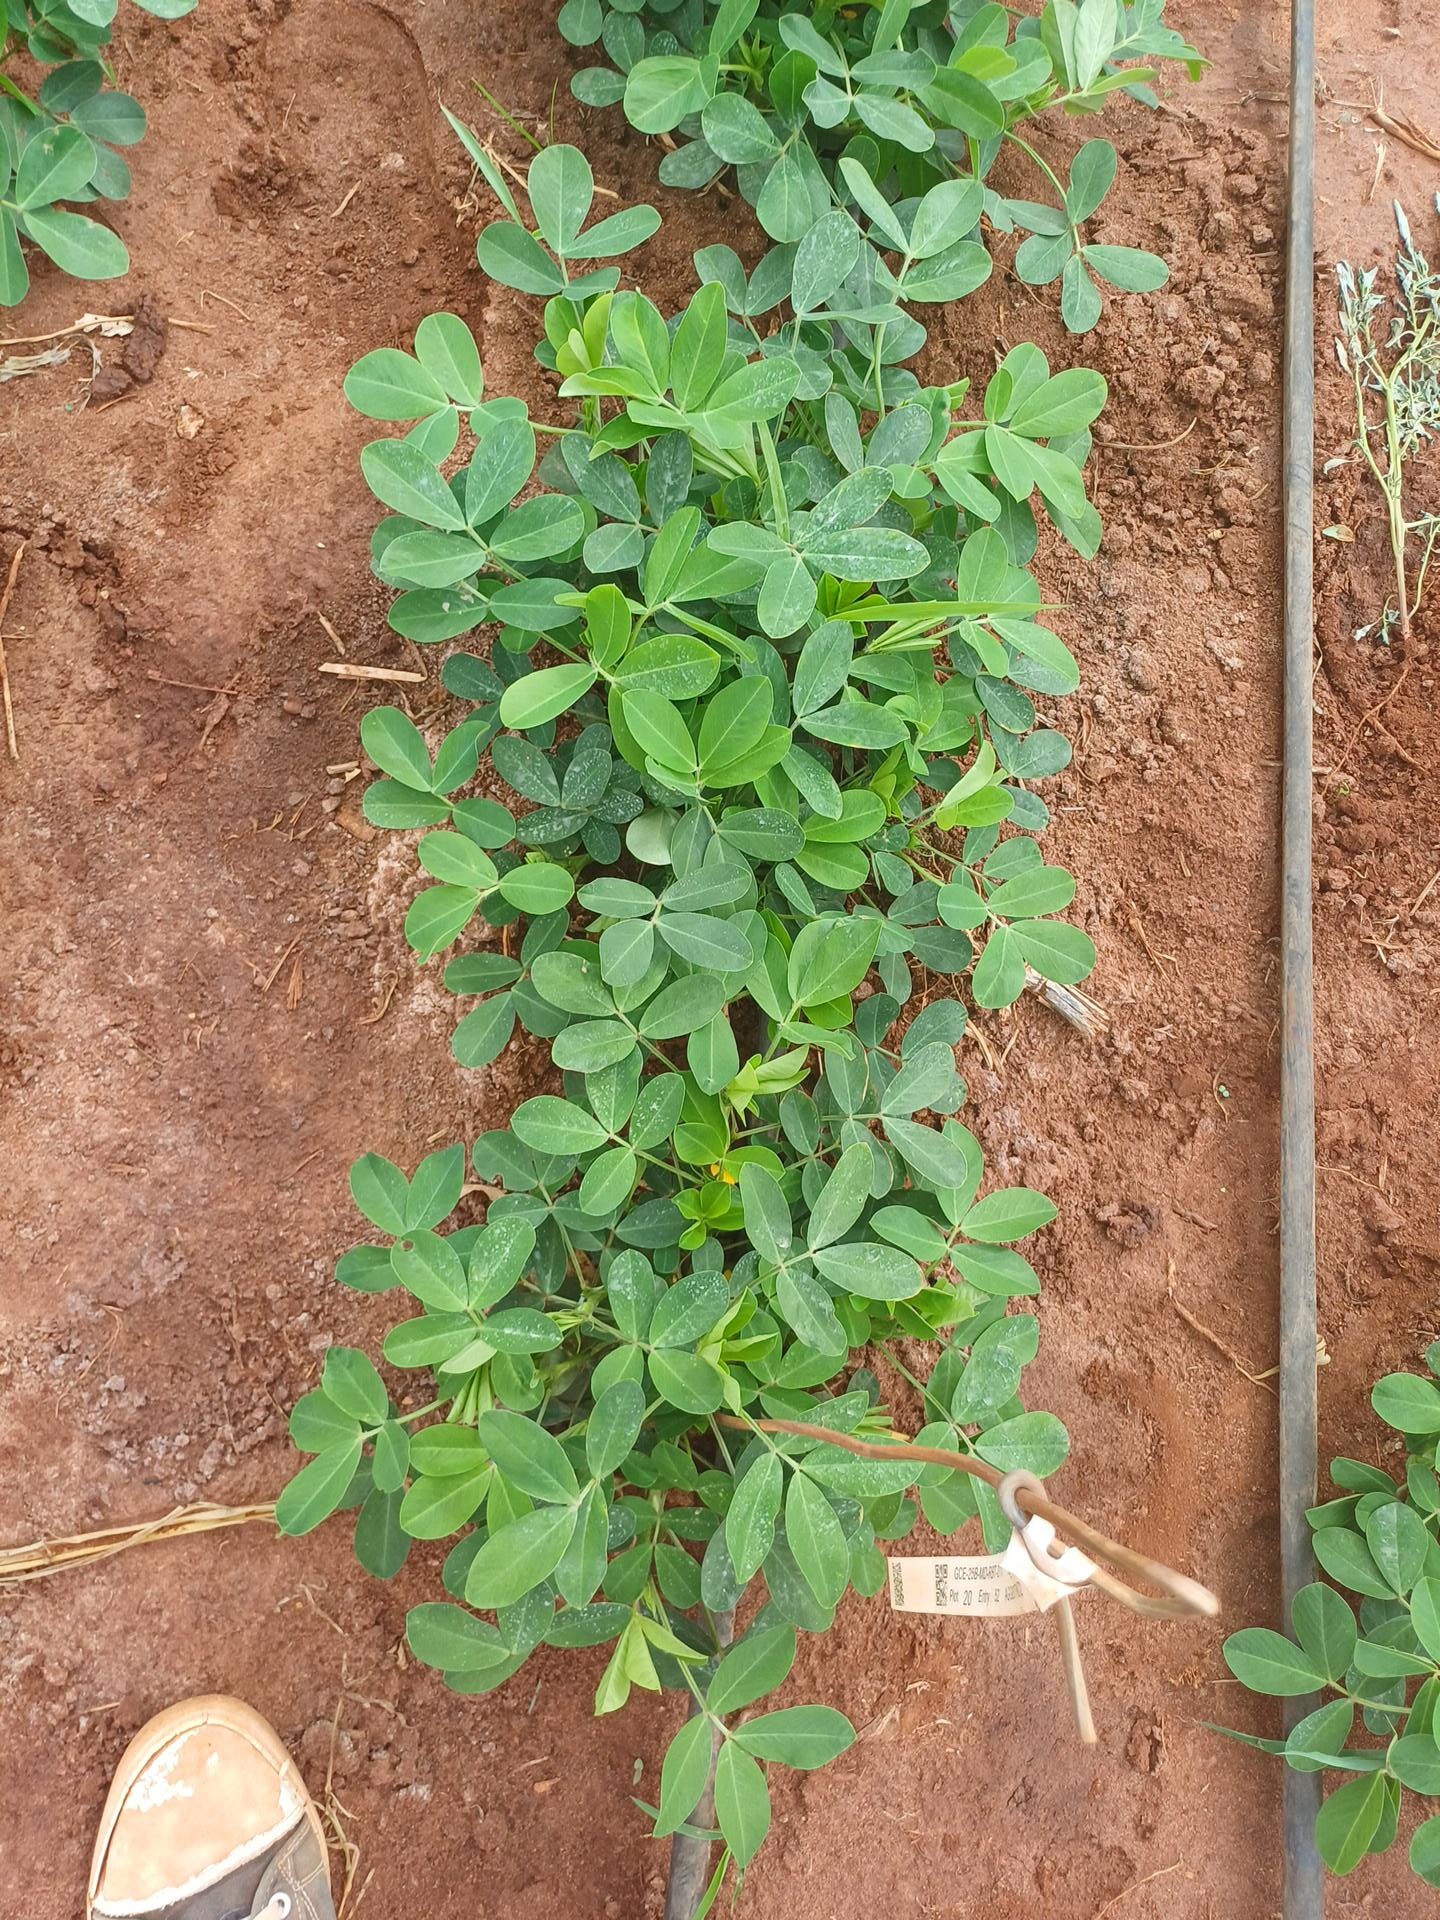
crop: groundnut
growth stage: flowering
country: Kenya
